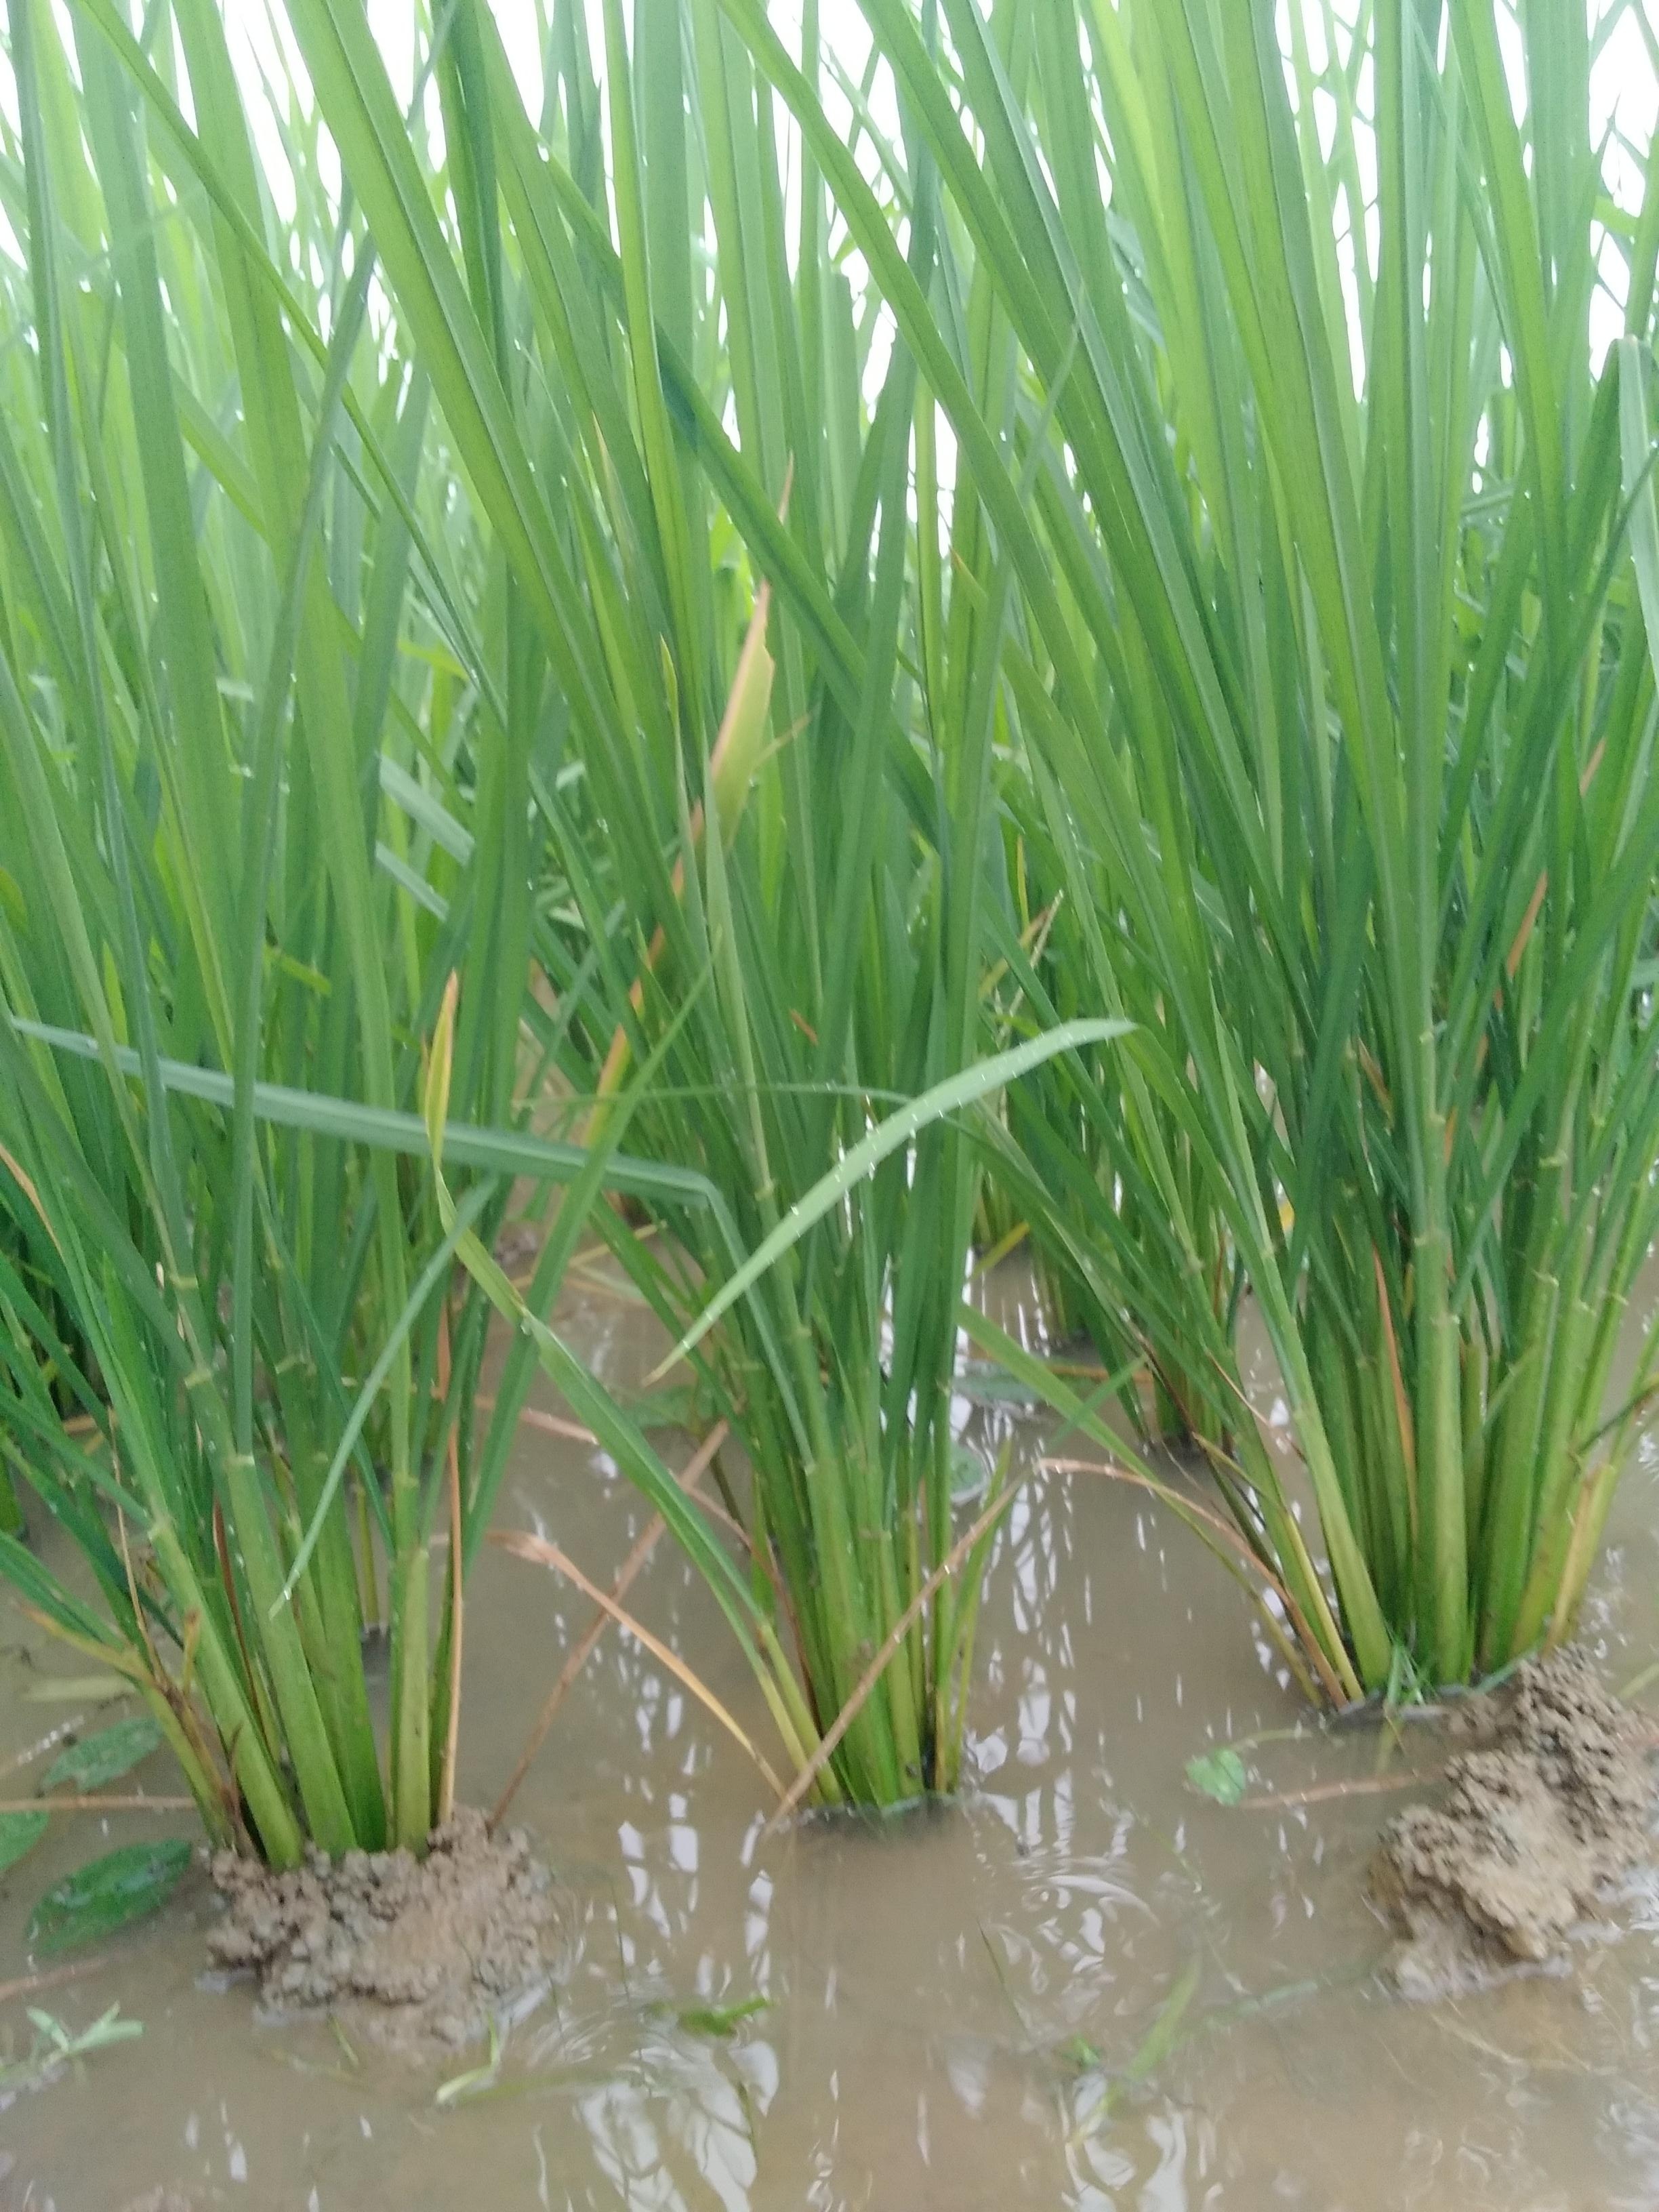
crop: rice
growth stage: vegetative
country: Nigeria
